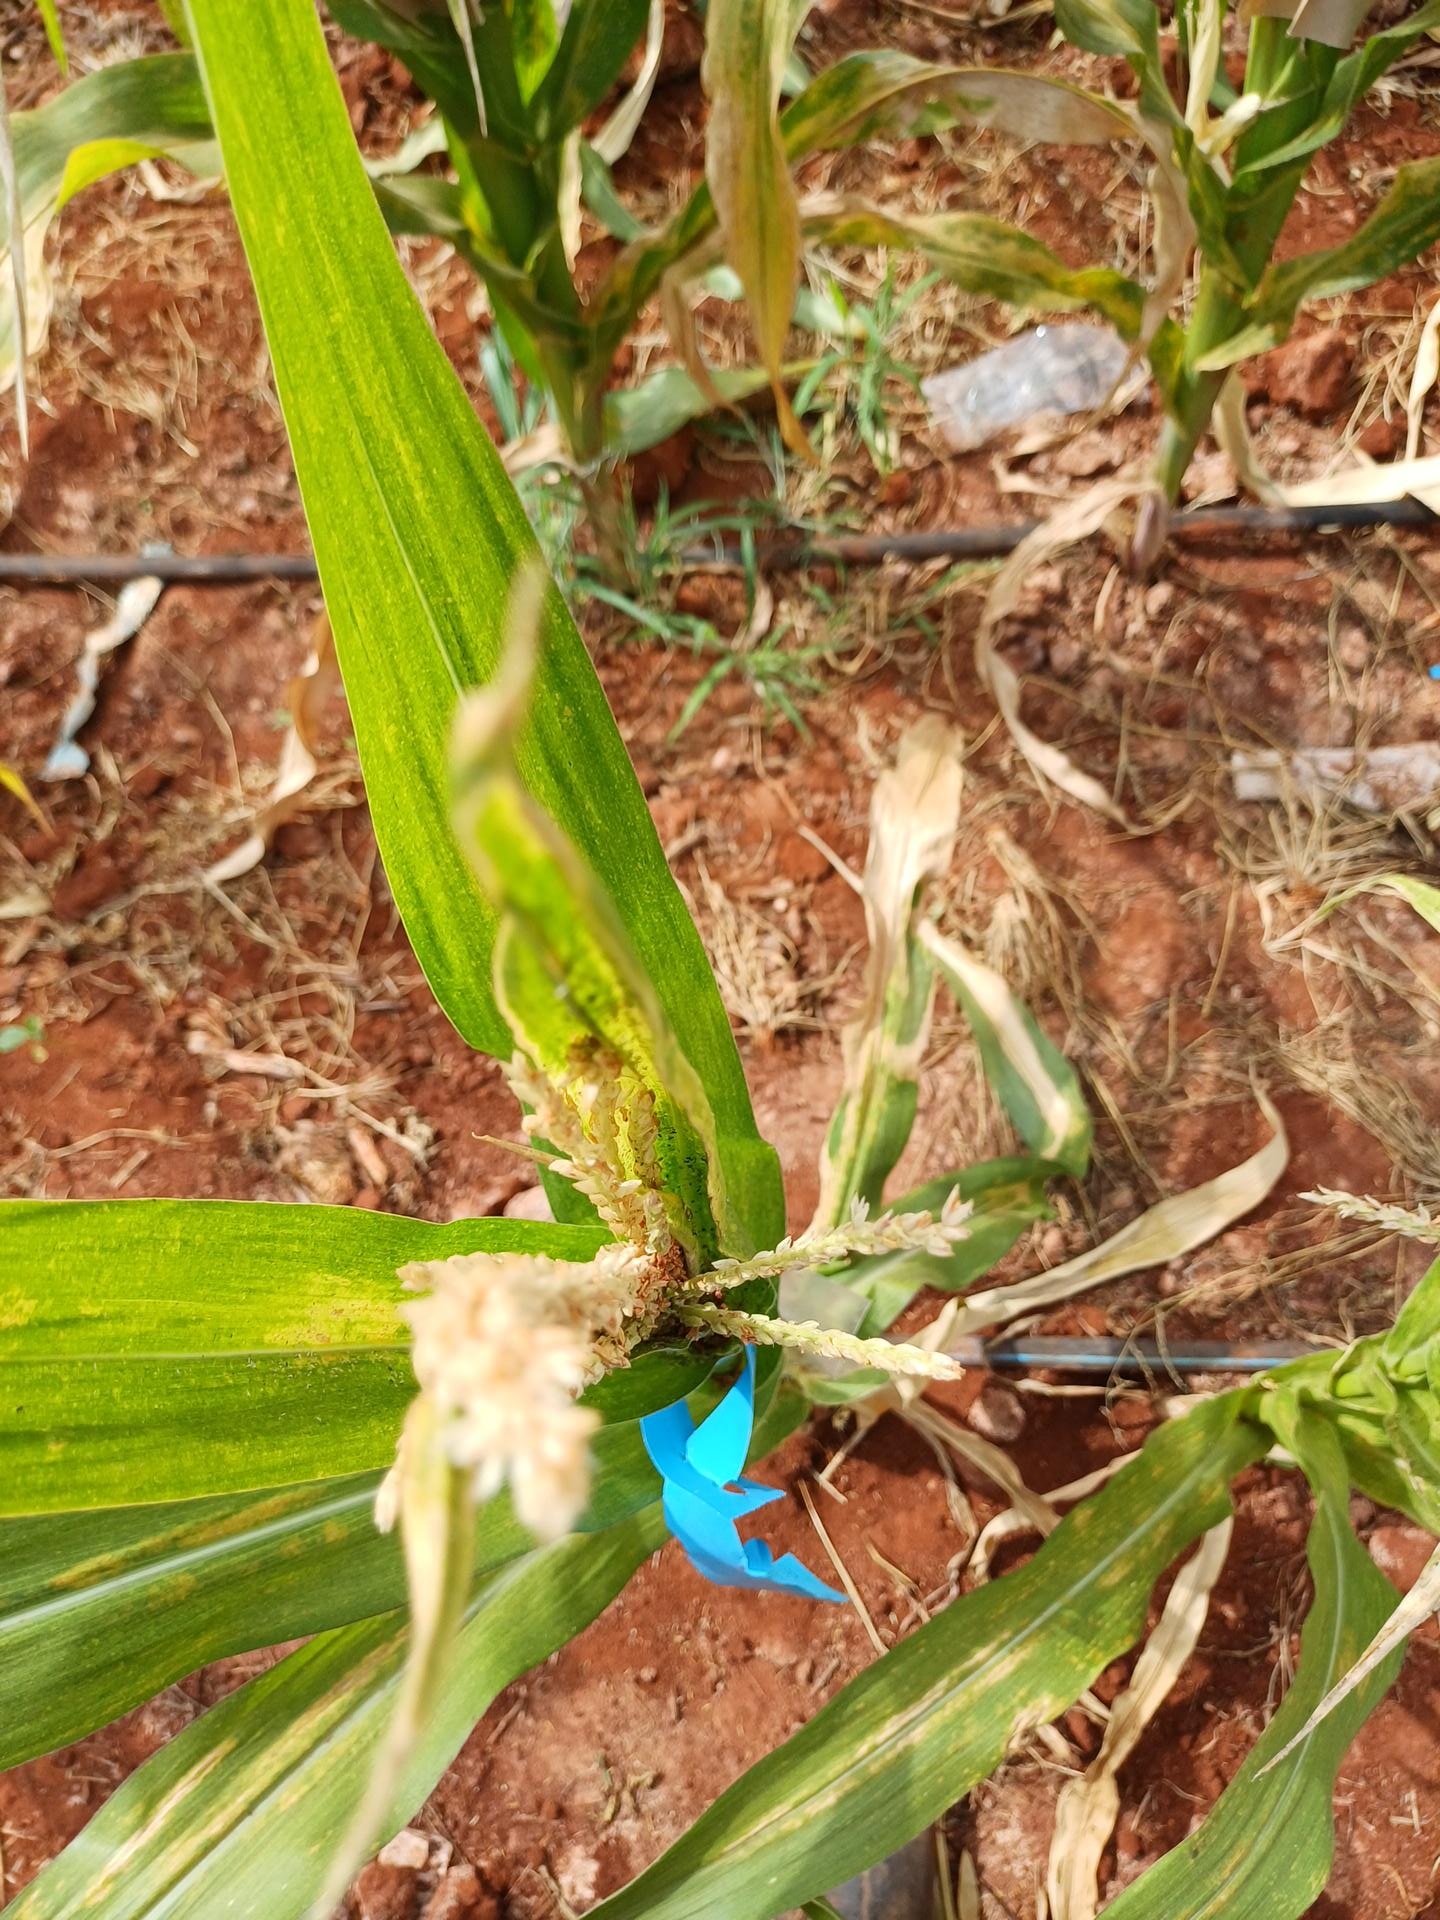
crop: maize
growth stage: flowering
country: Kenya
